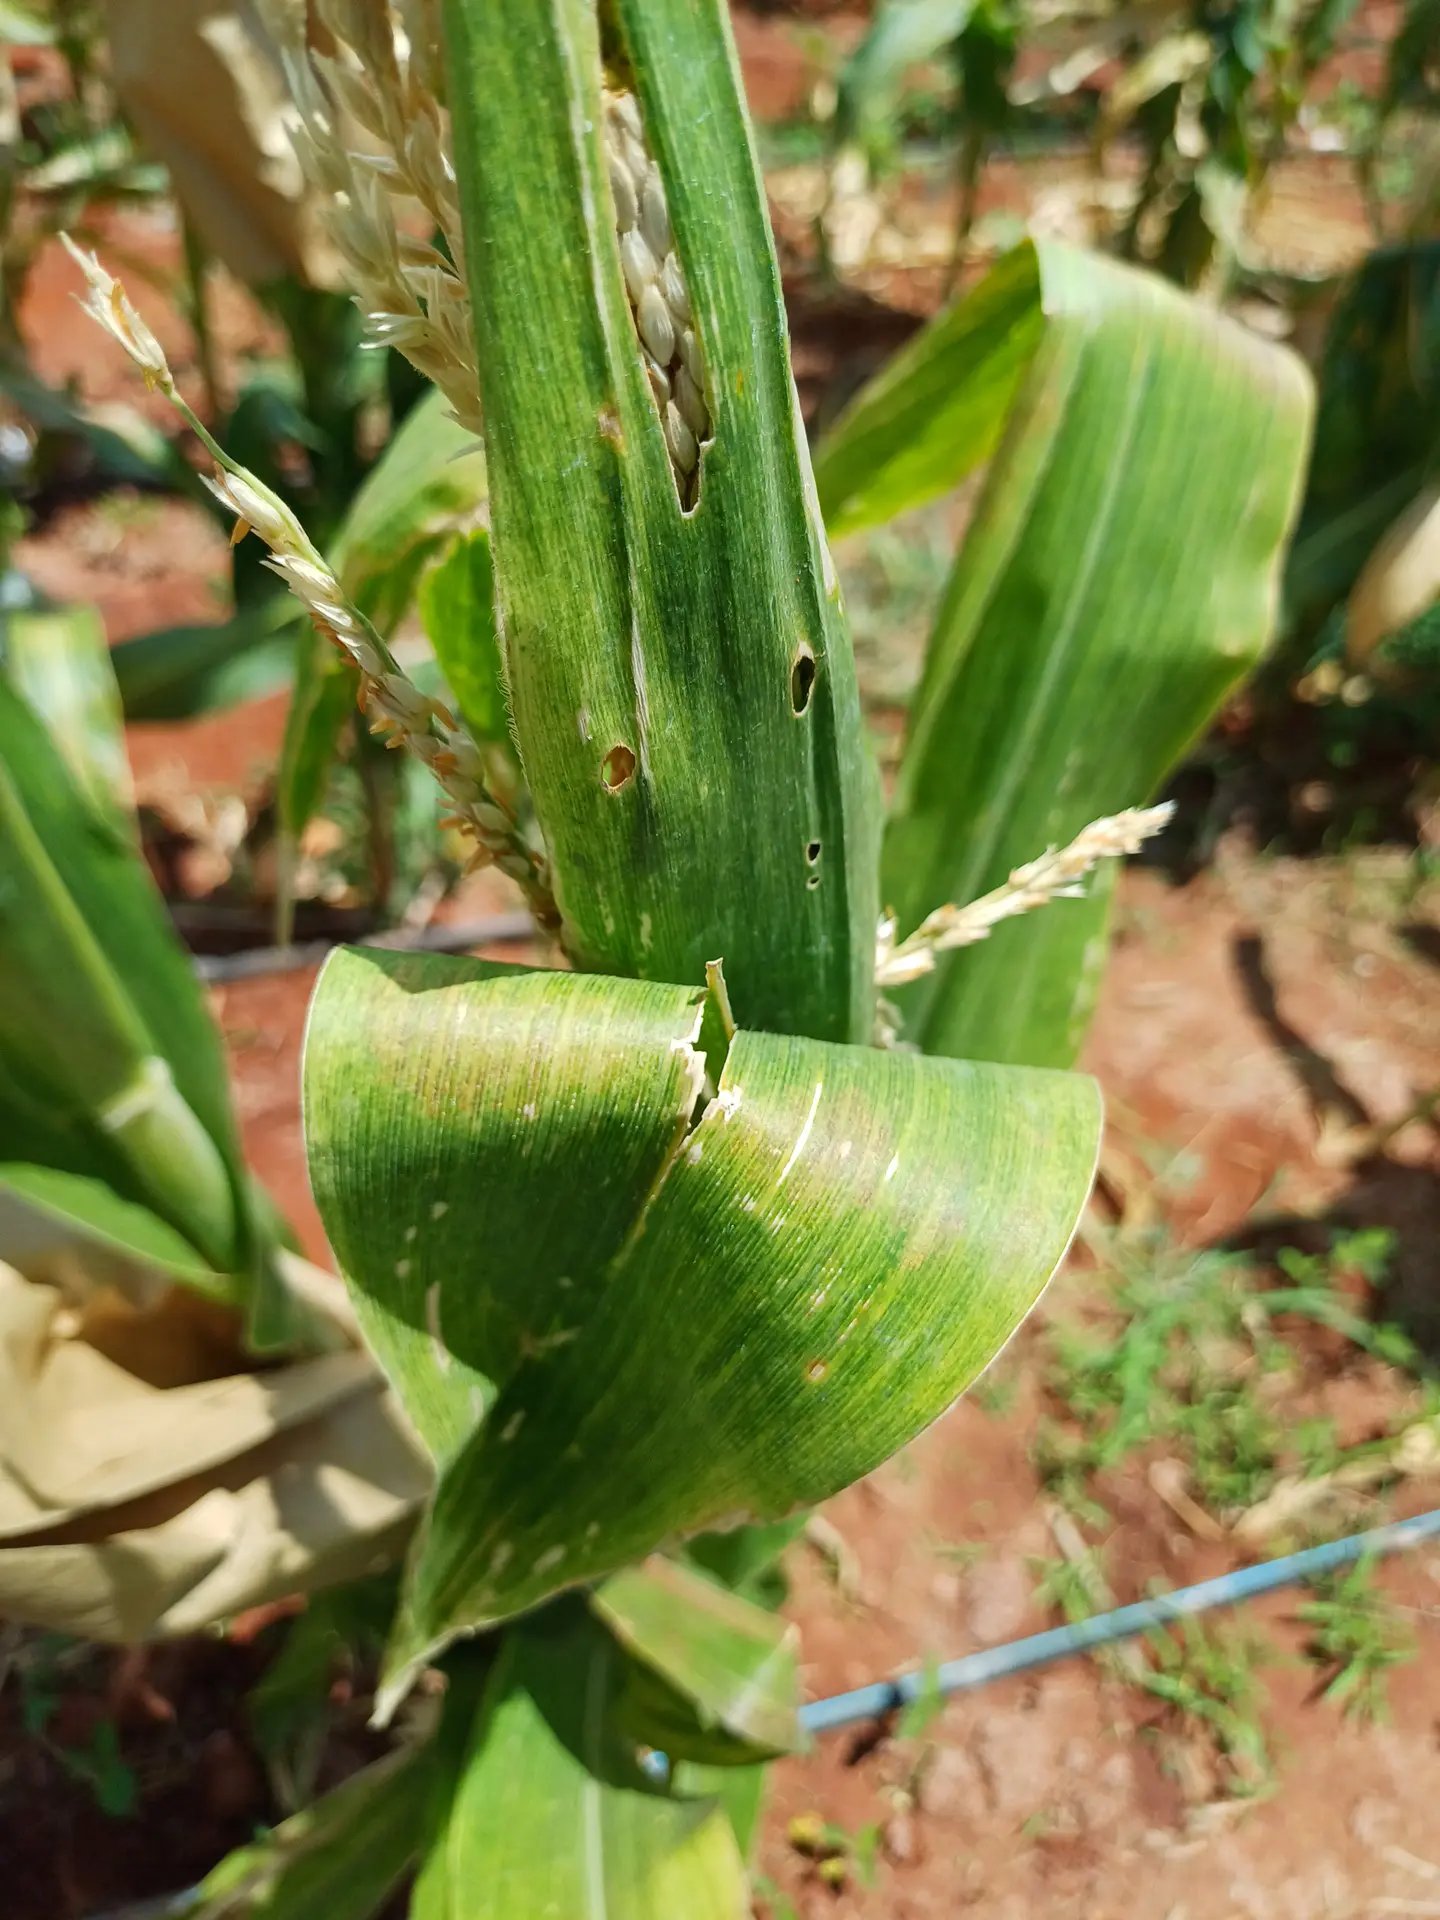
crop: maize
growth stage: flowering
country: Kenya
